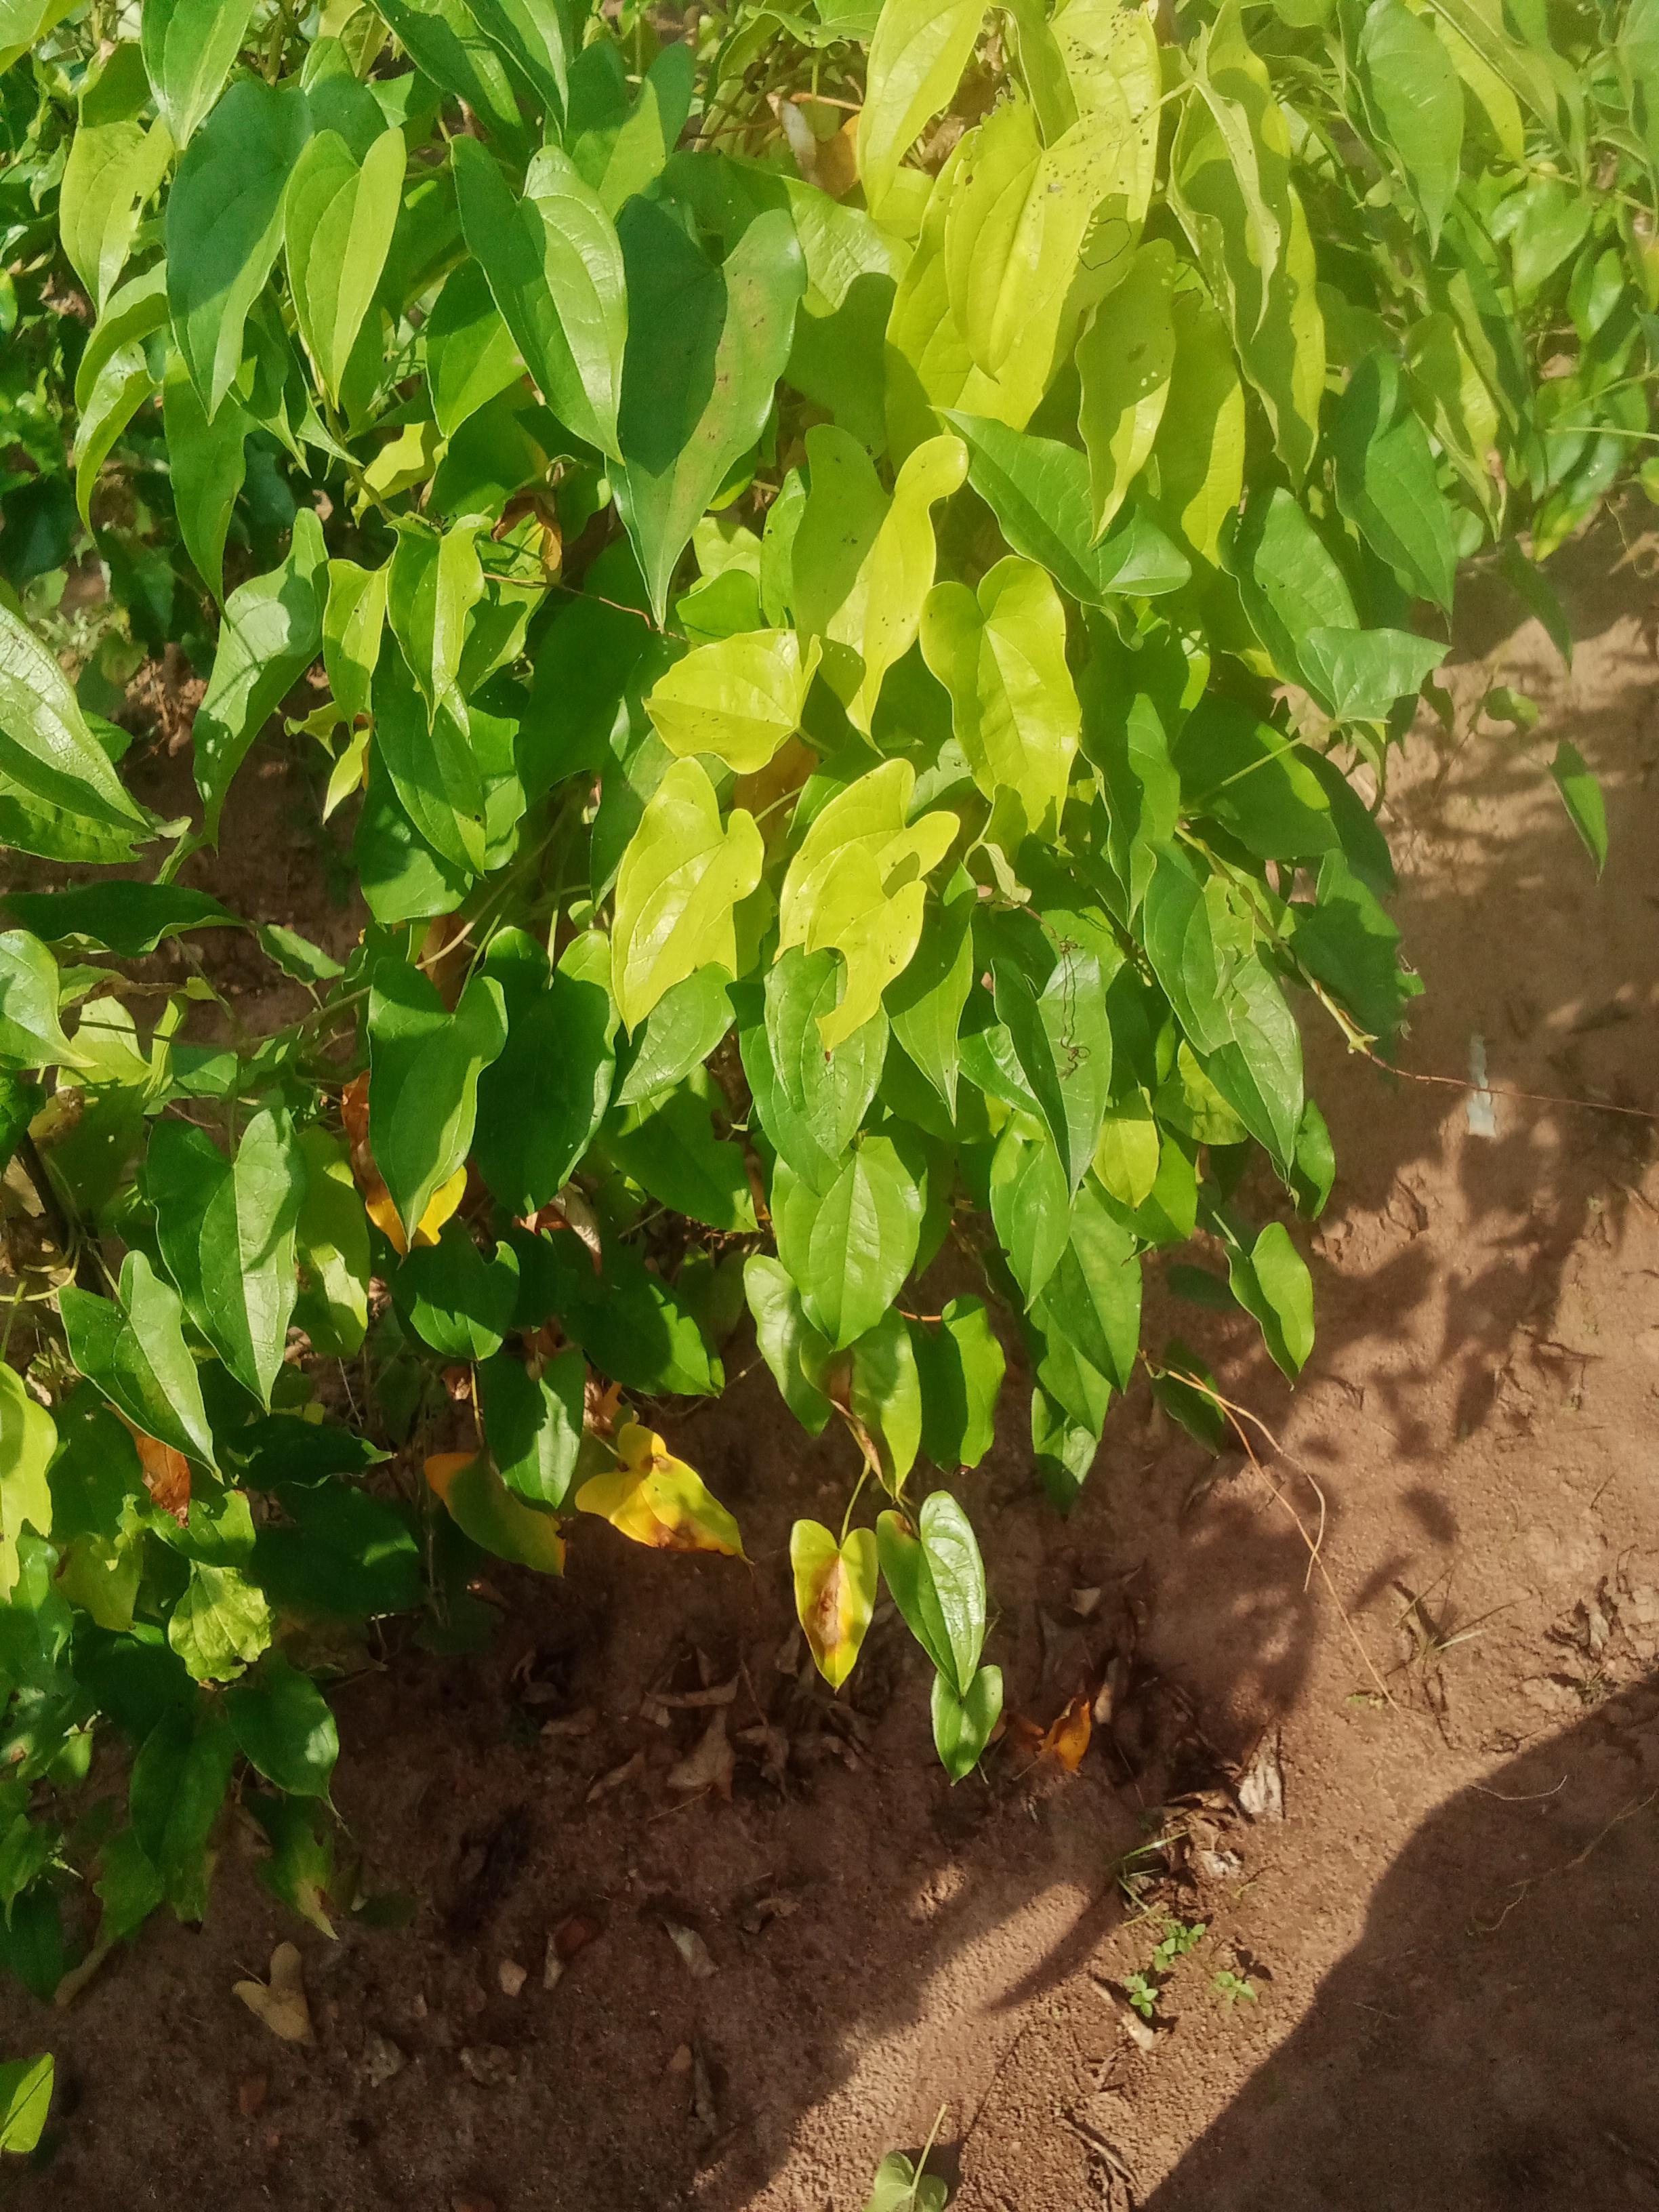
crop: yam
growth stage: vegetative
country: Nigeria
